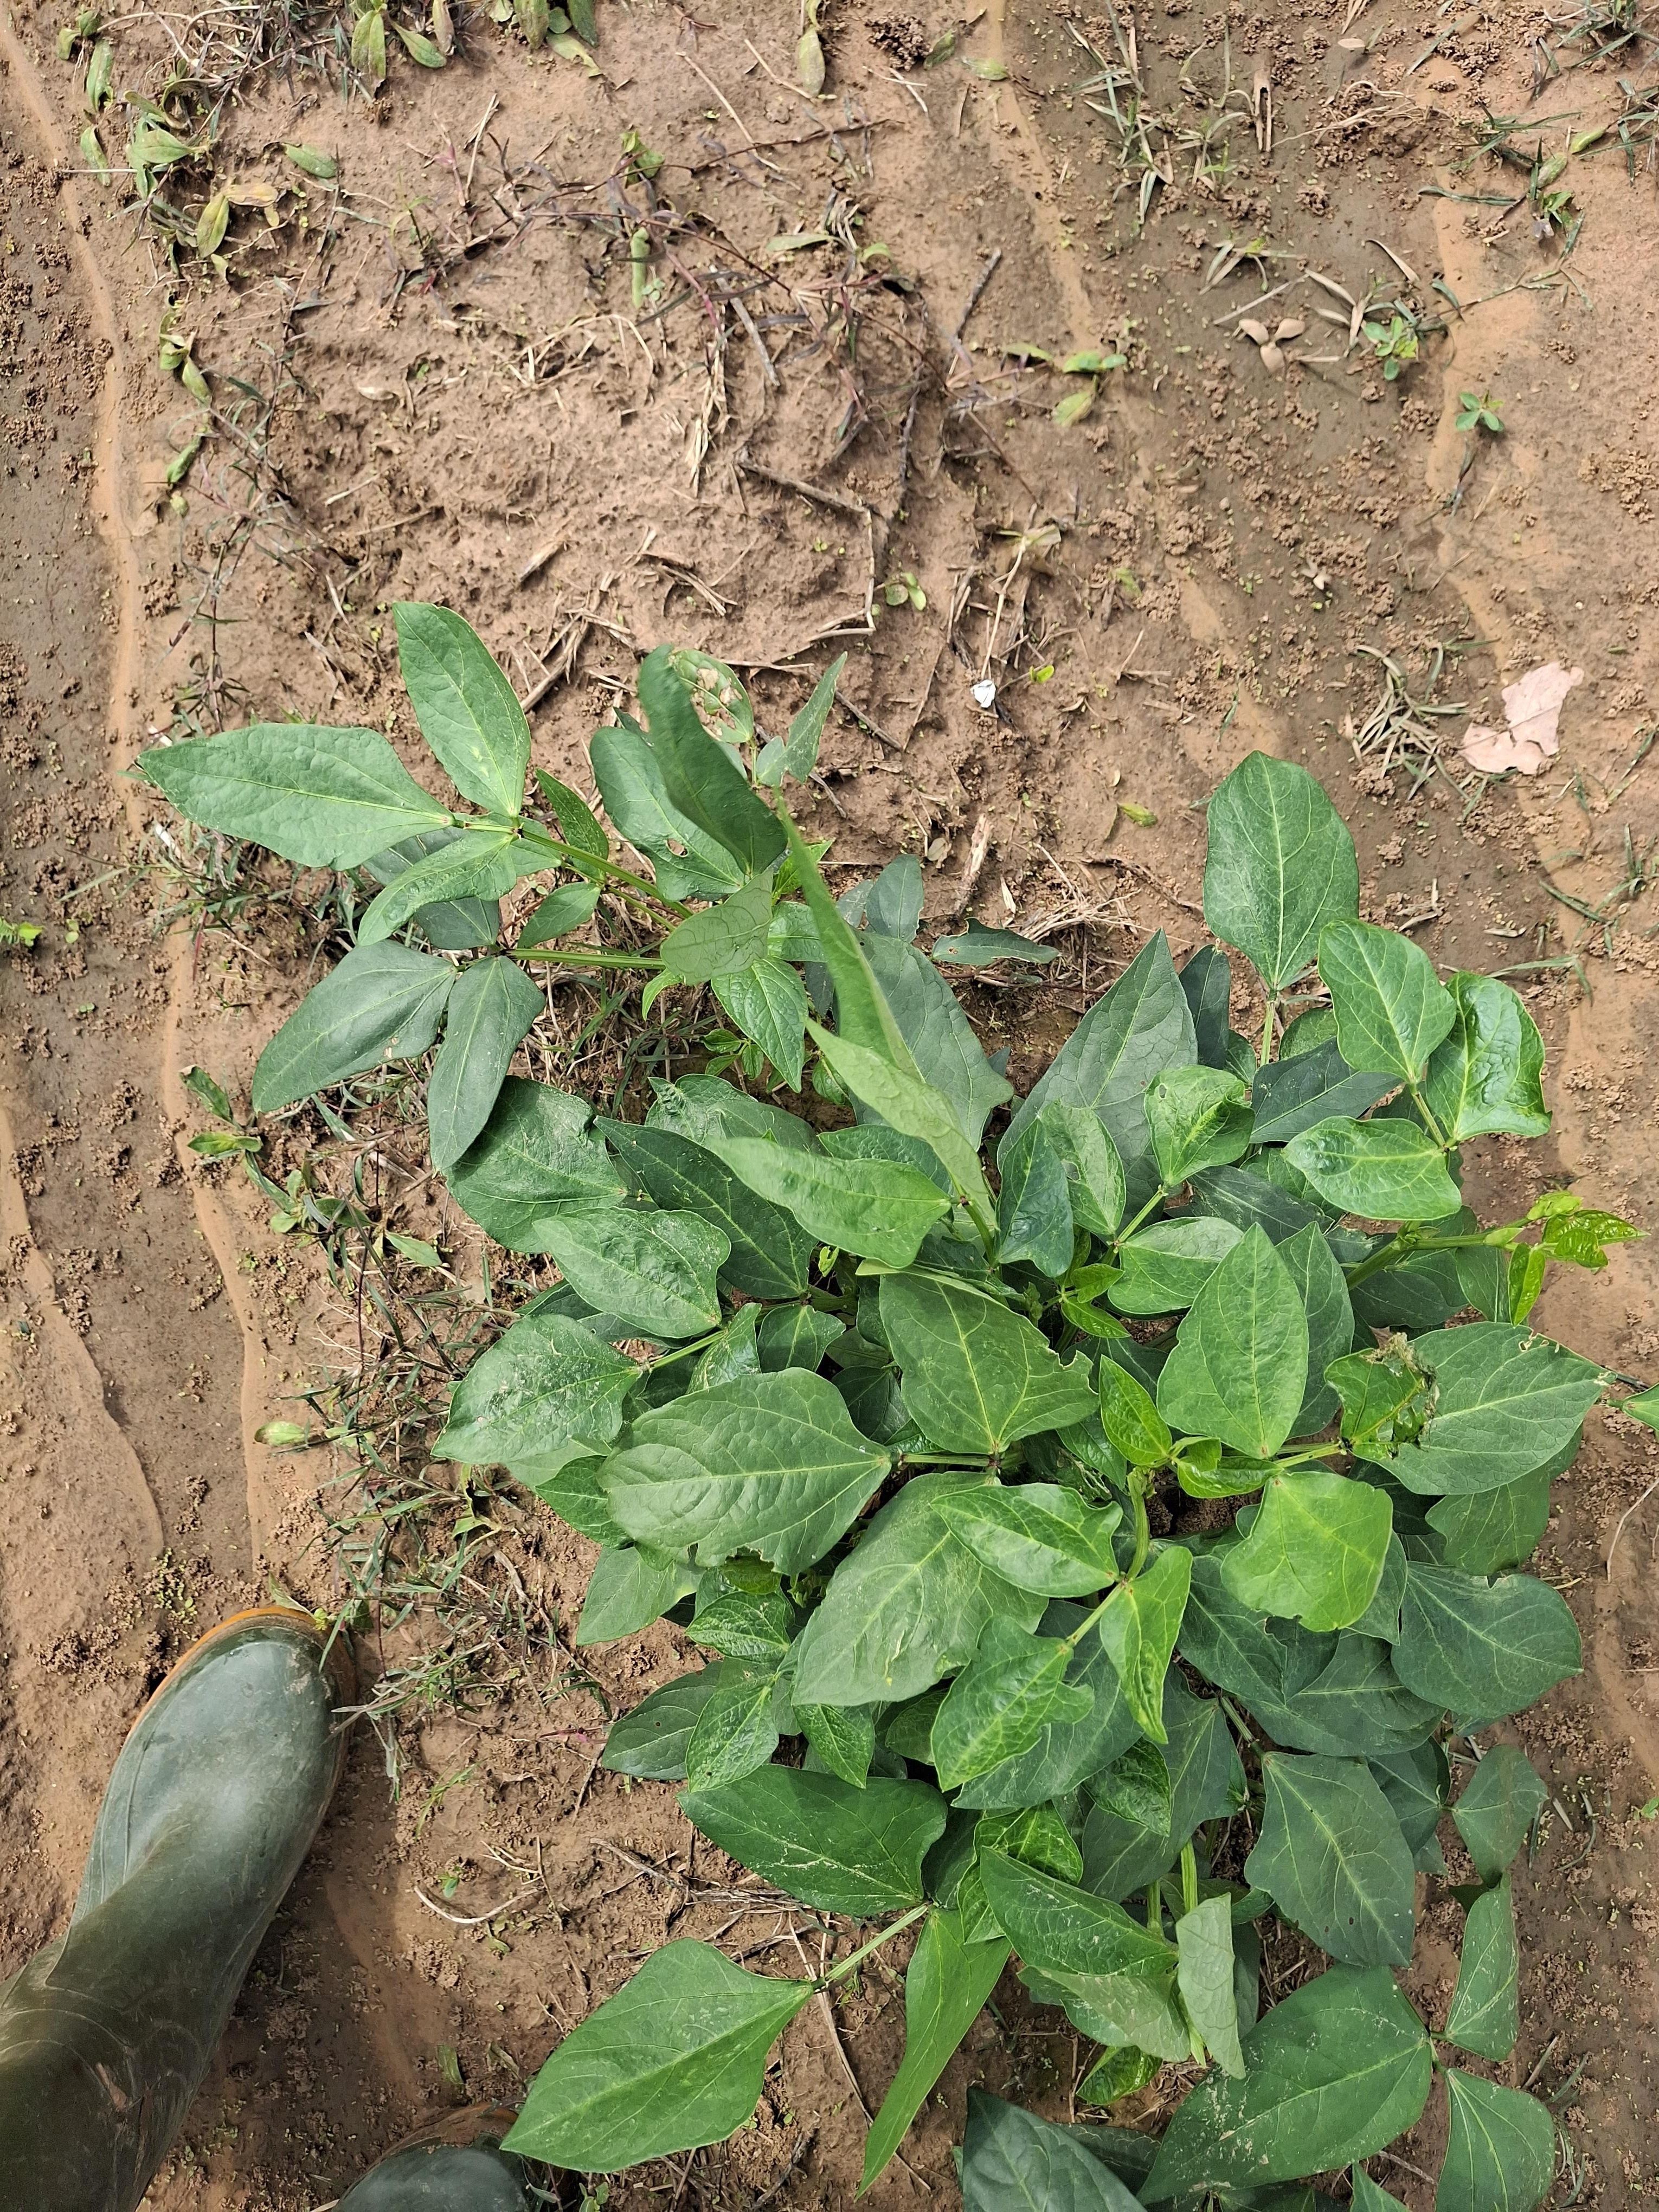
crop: cowpea
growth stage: vegetative
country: Nigeria
